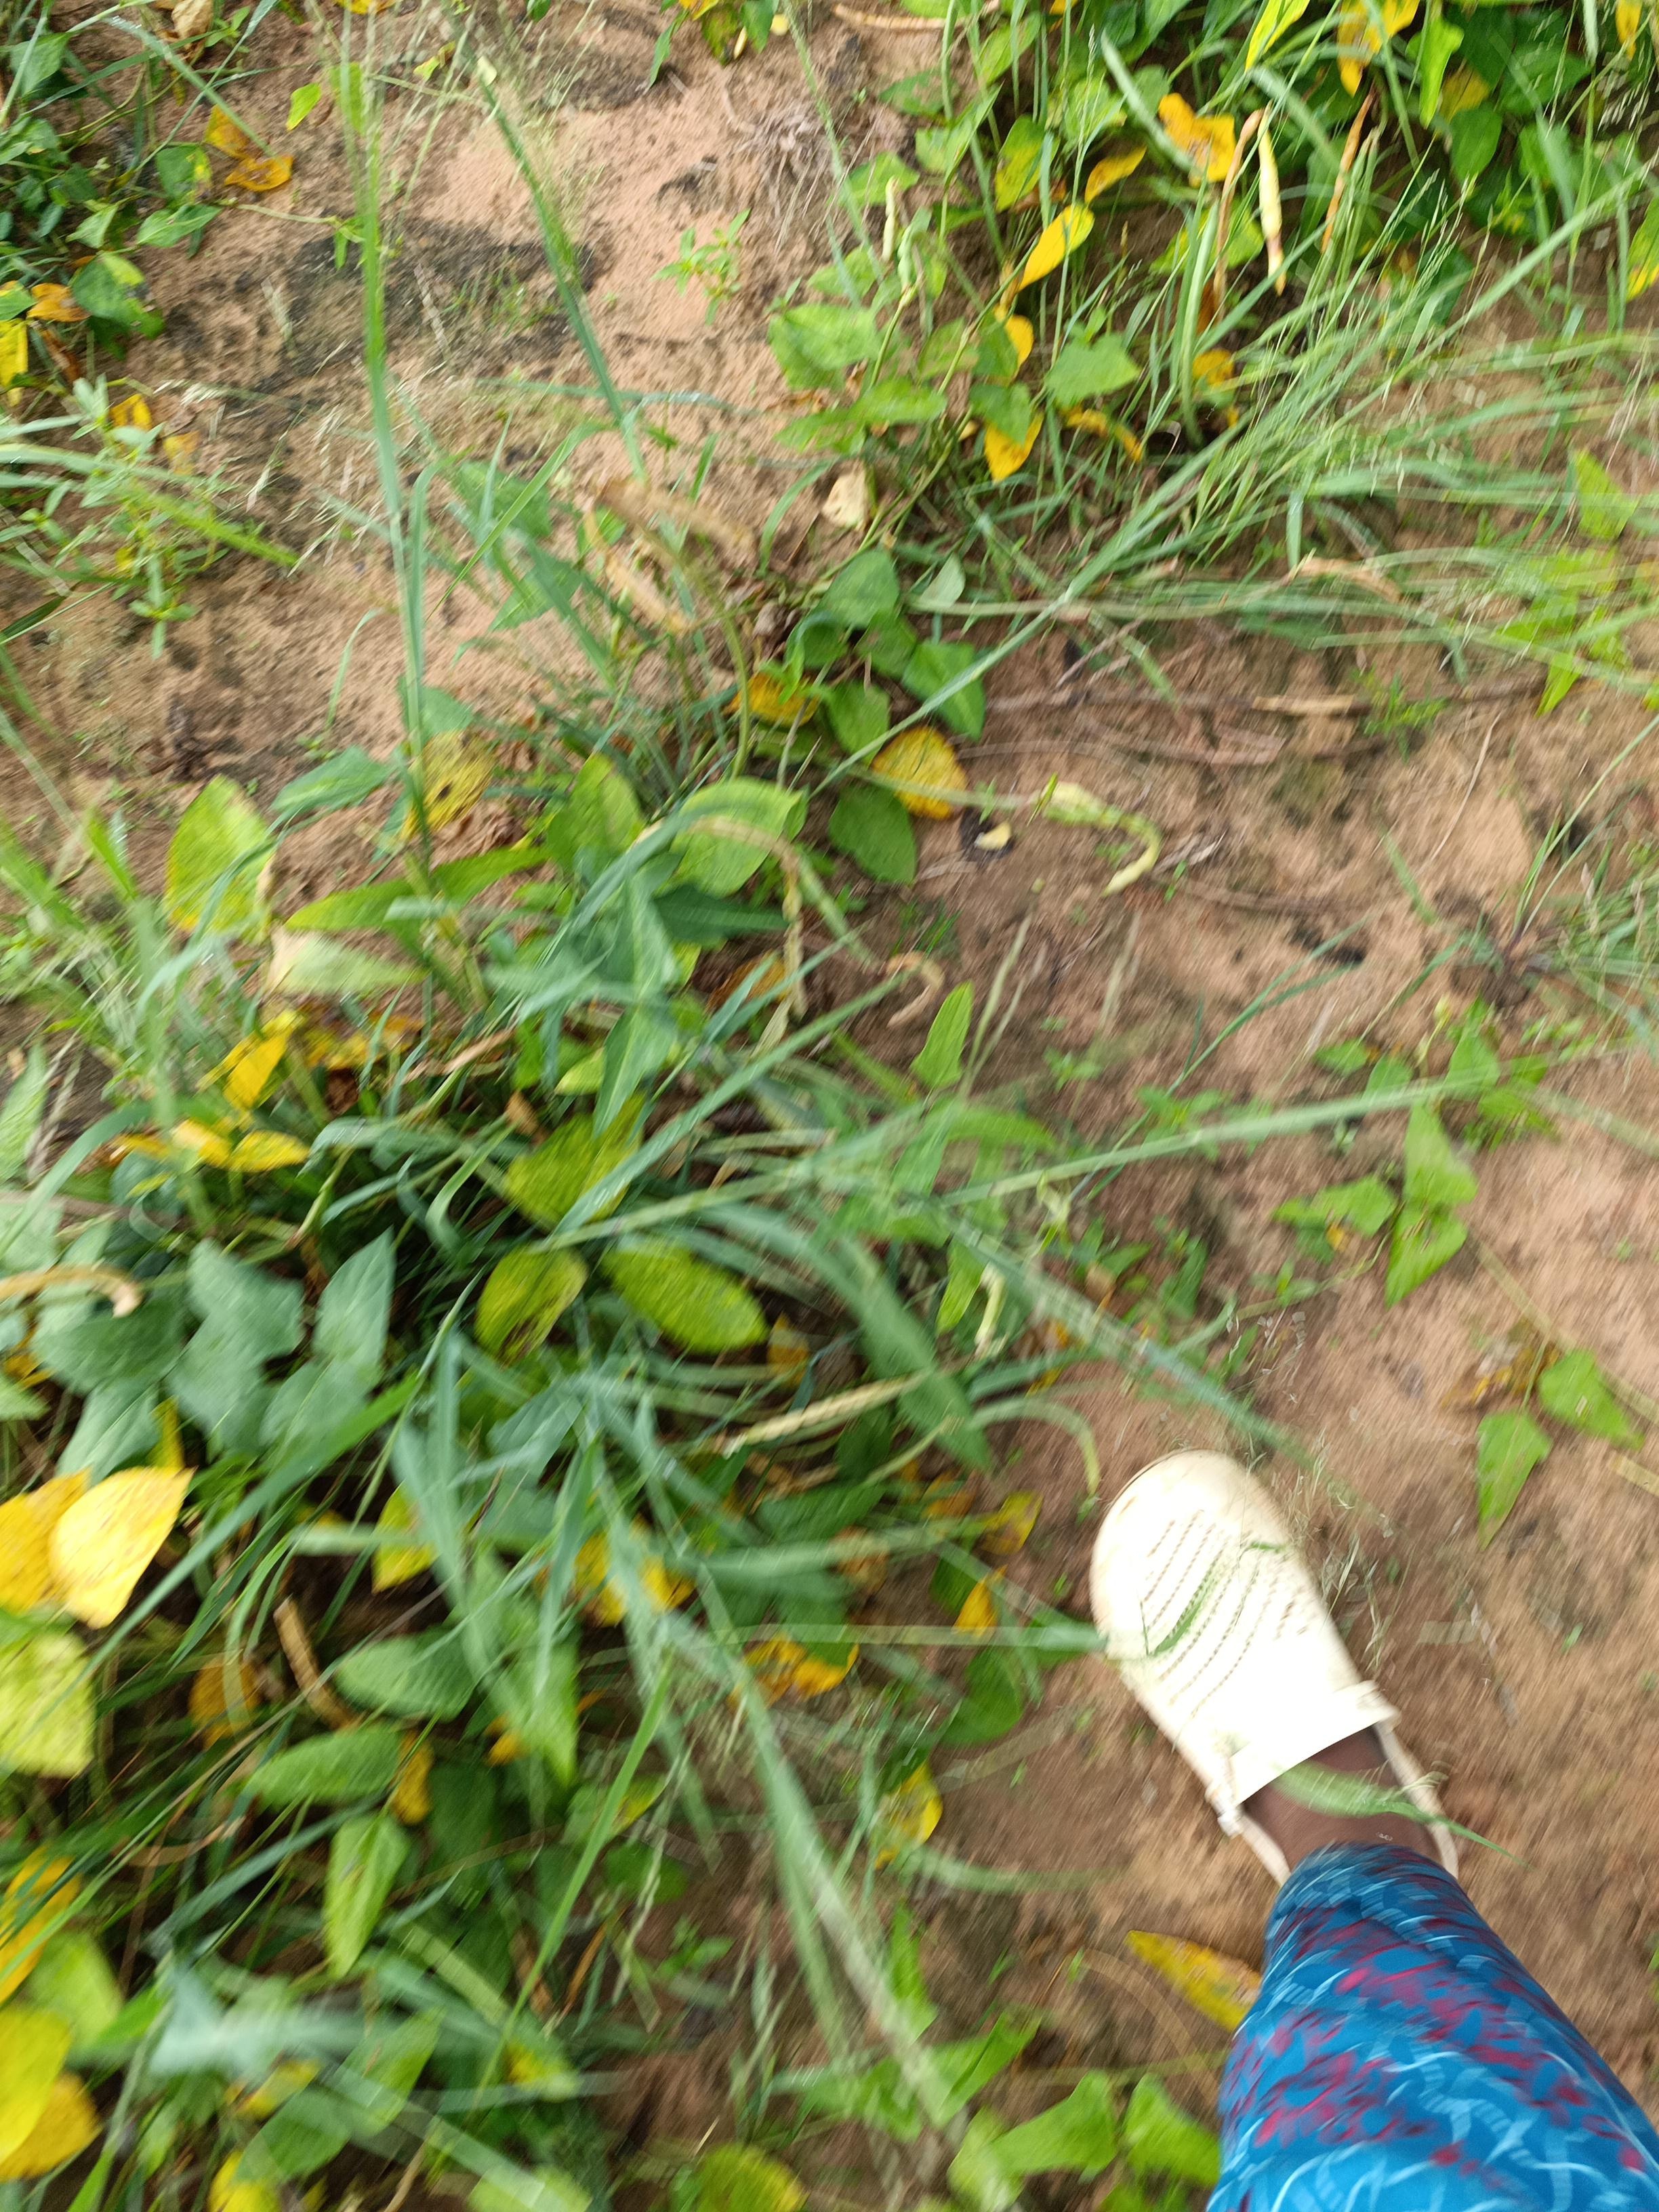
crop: cowpea
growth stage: maturity
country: Nigeria
